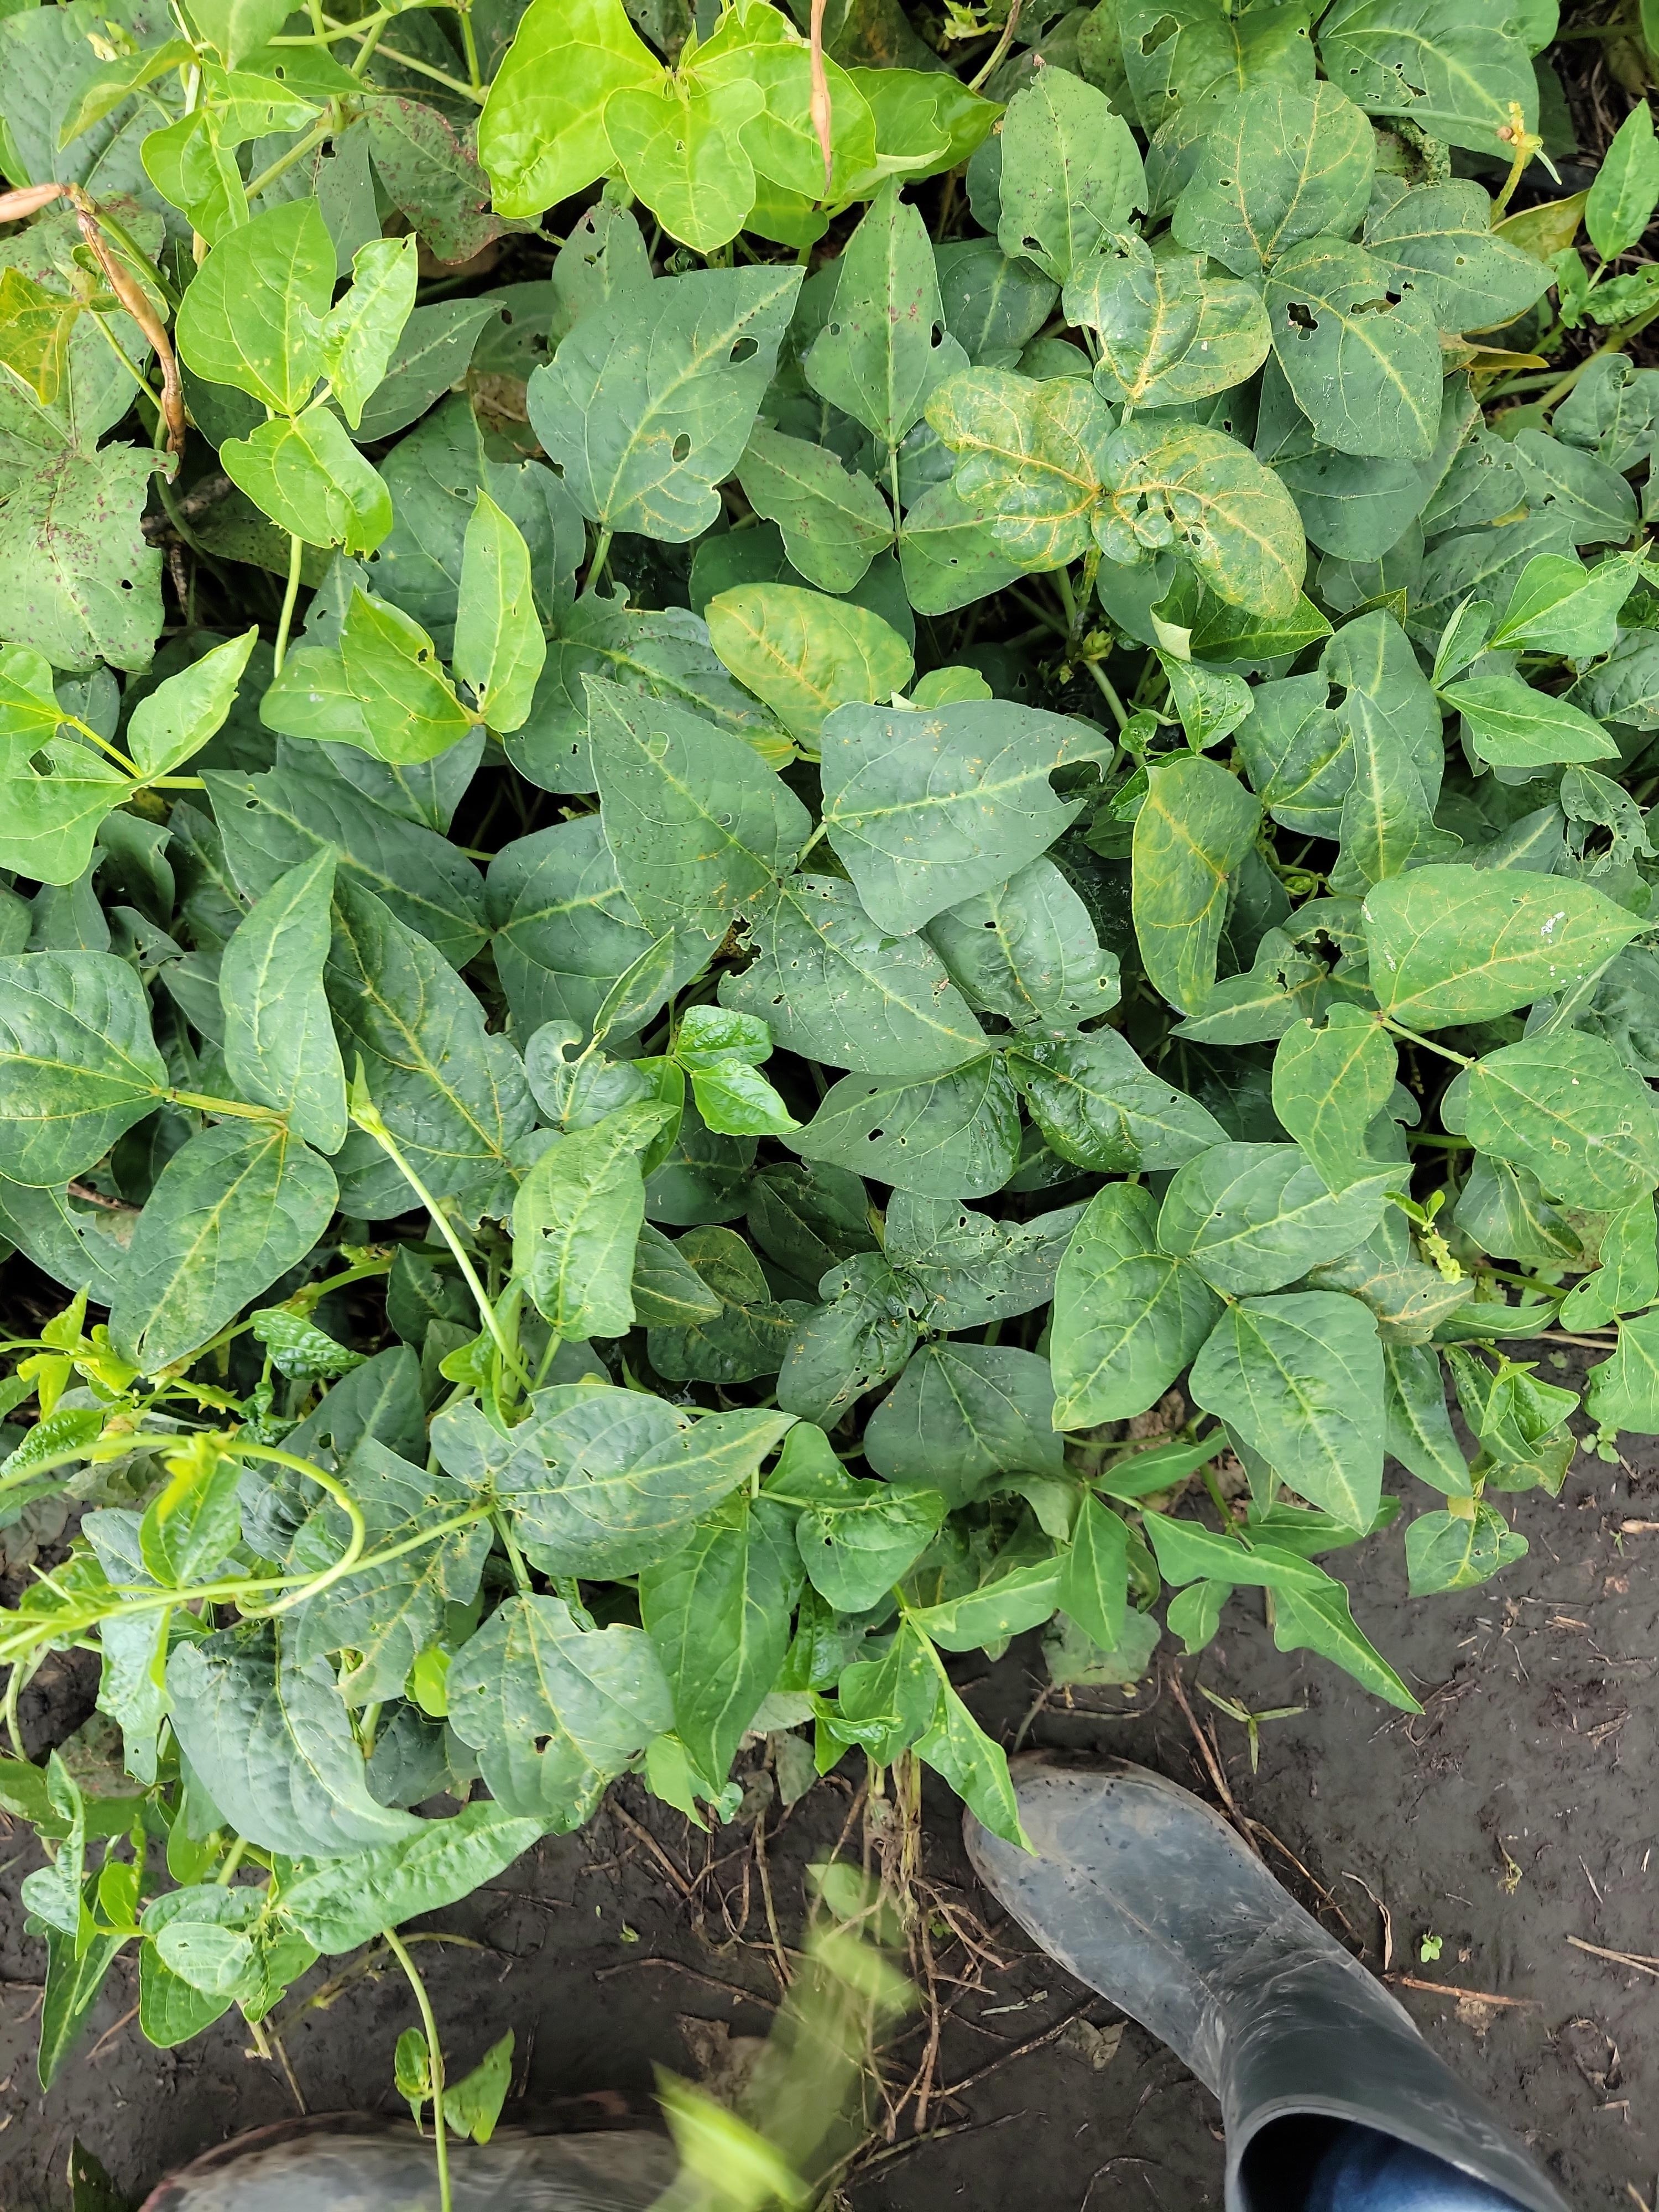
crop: cowpea
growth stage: development pod
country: Tanzania
